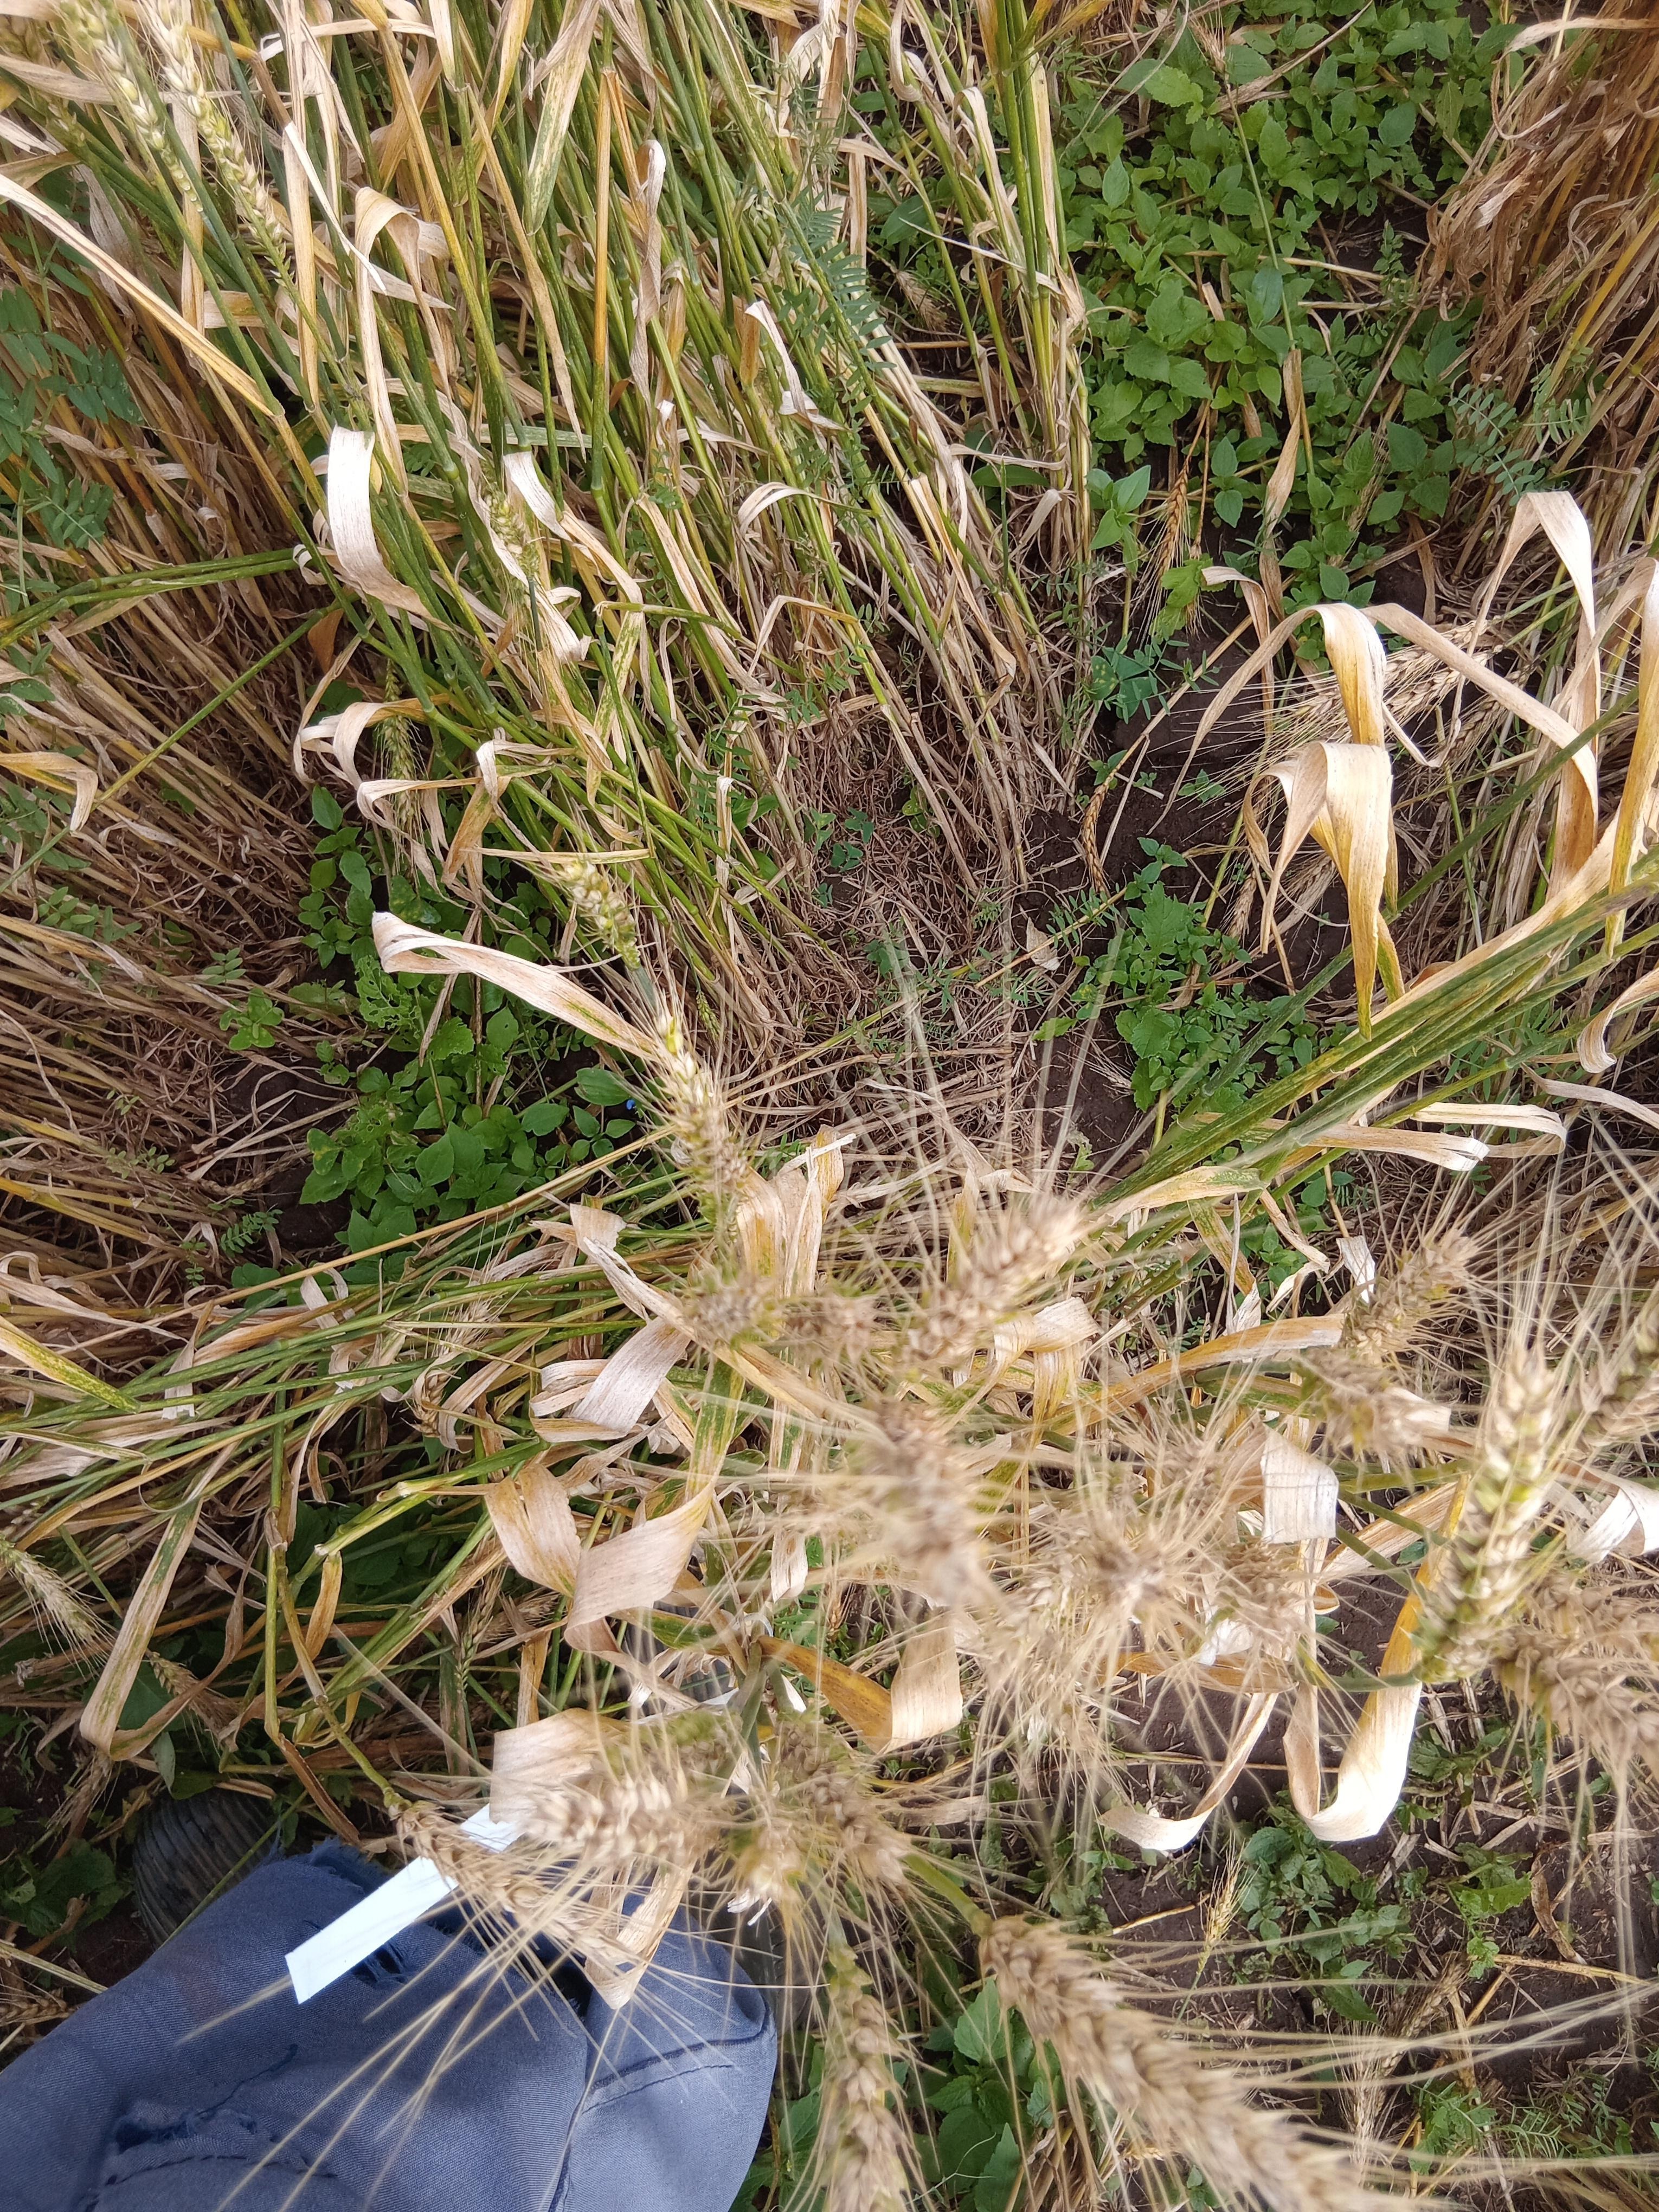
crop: wheat
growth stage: maturity
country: Kenya
